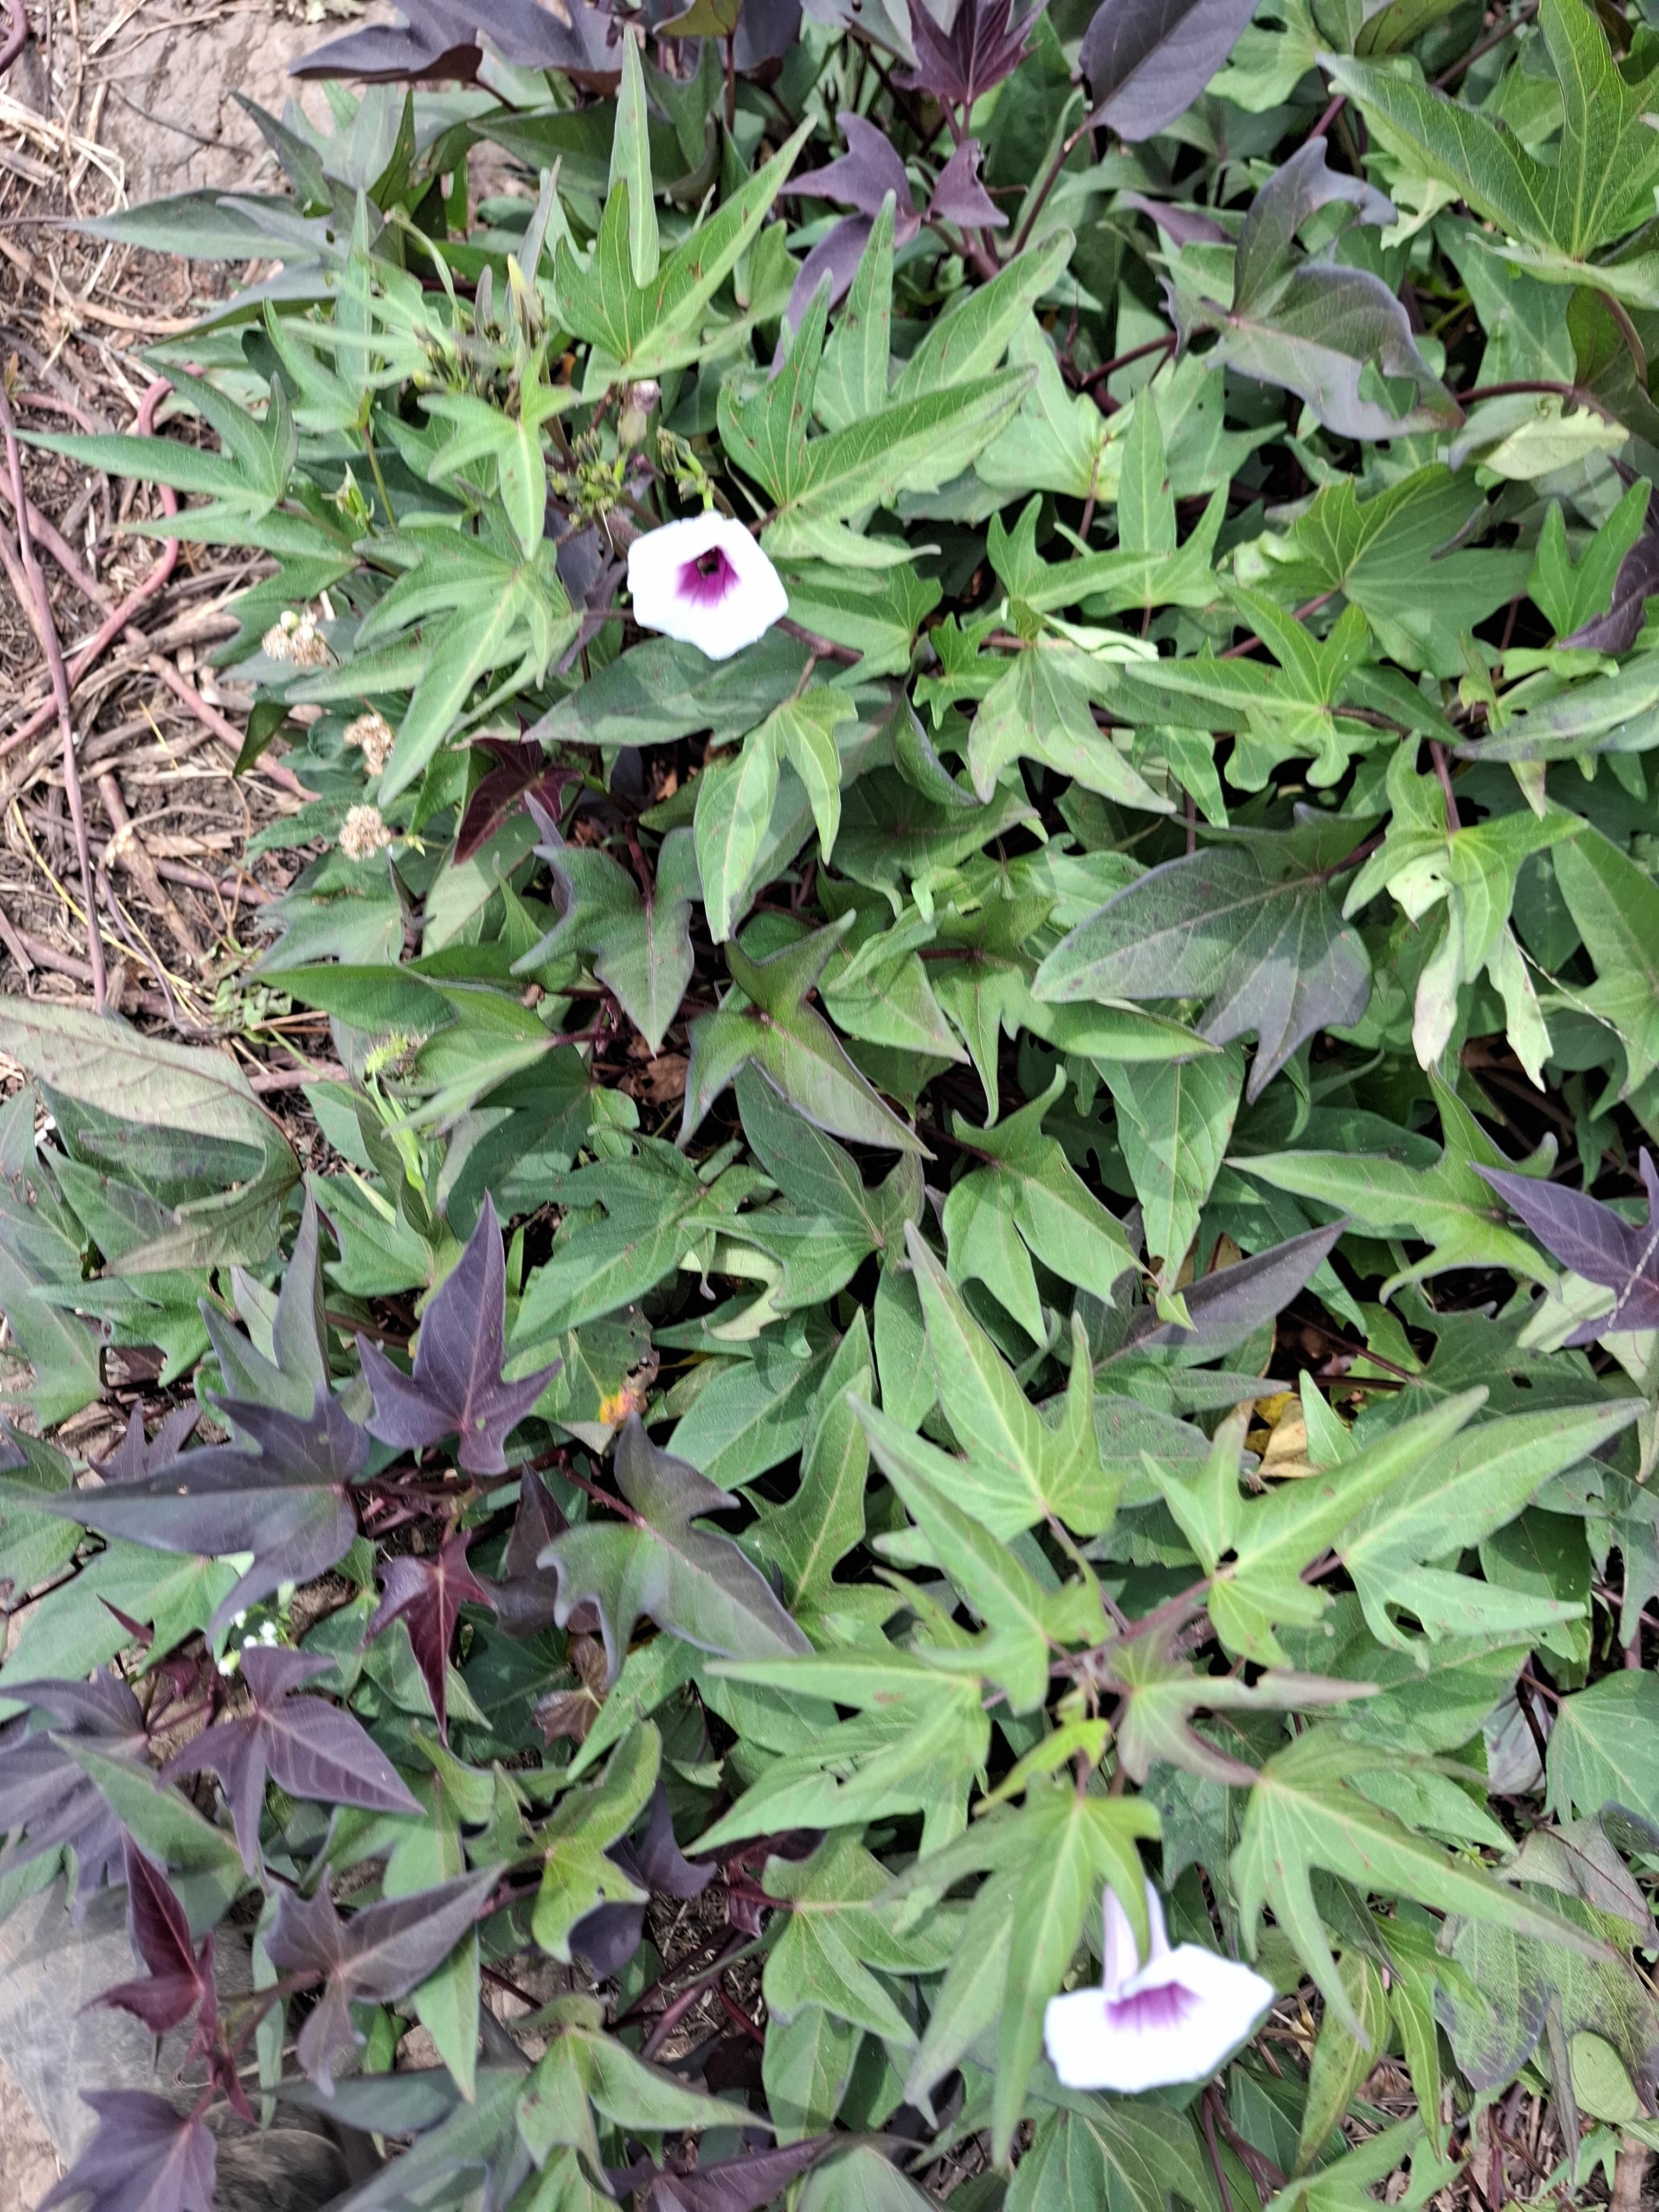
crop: sweet potato
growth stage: flowering
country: Tanzania
